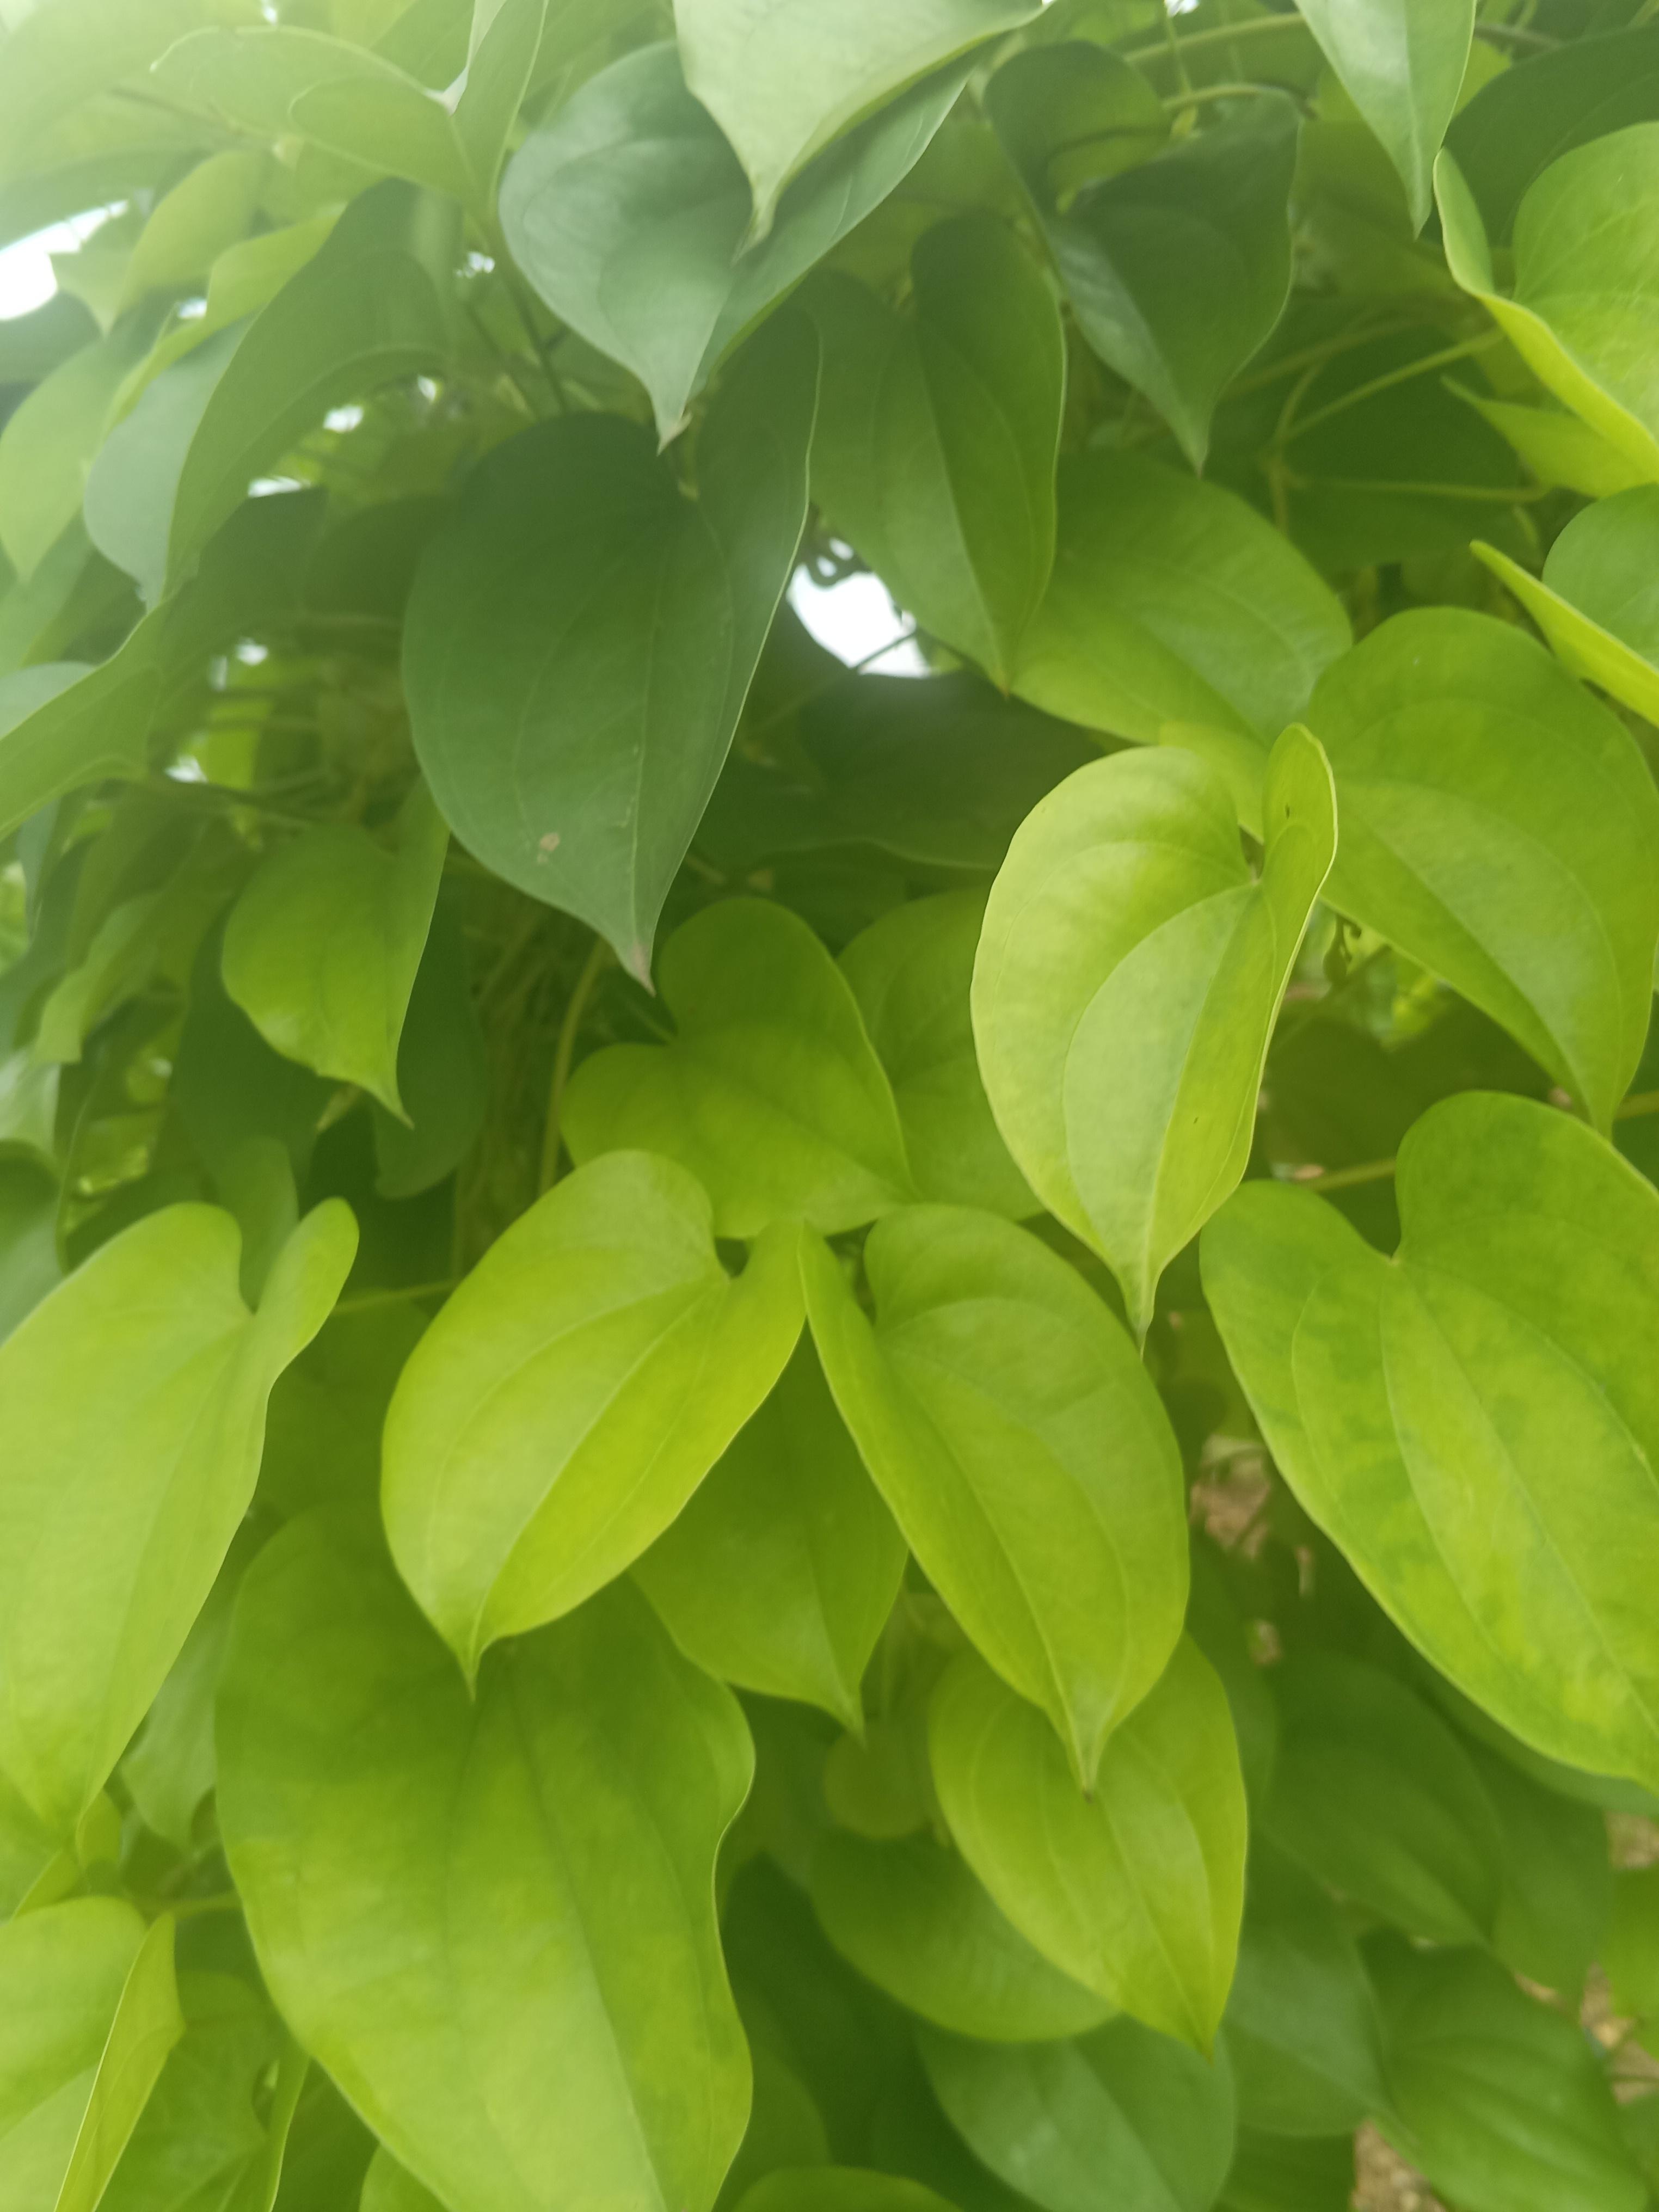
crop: yam
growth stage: vegetative
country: Nigeria
